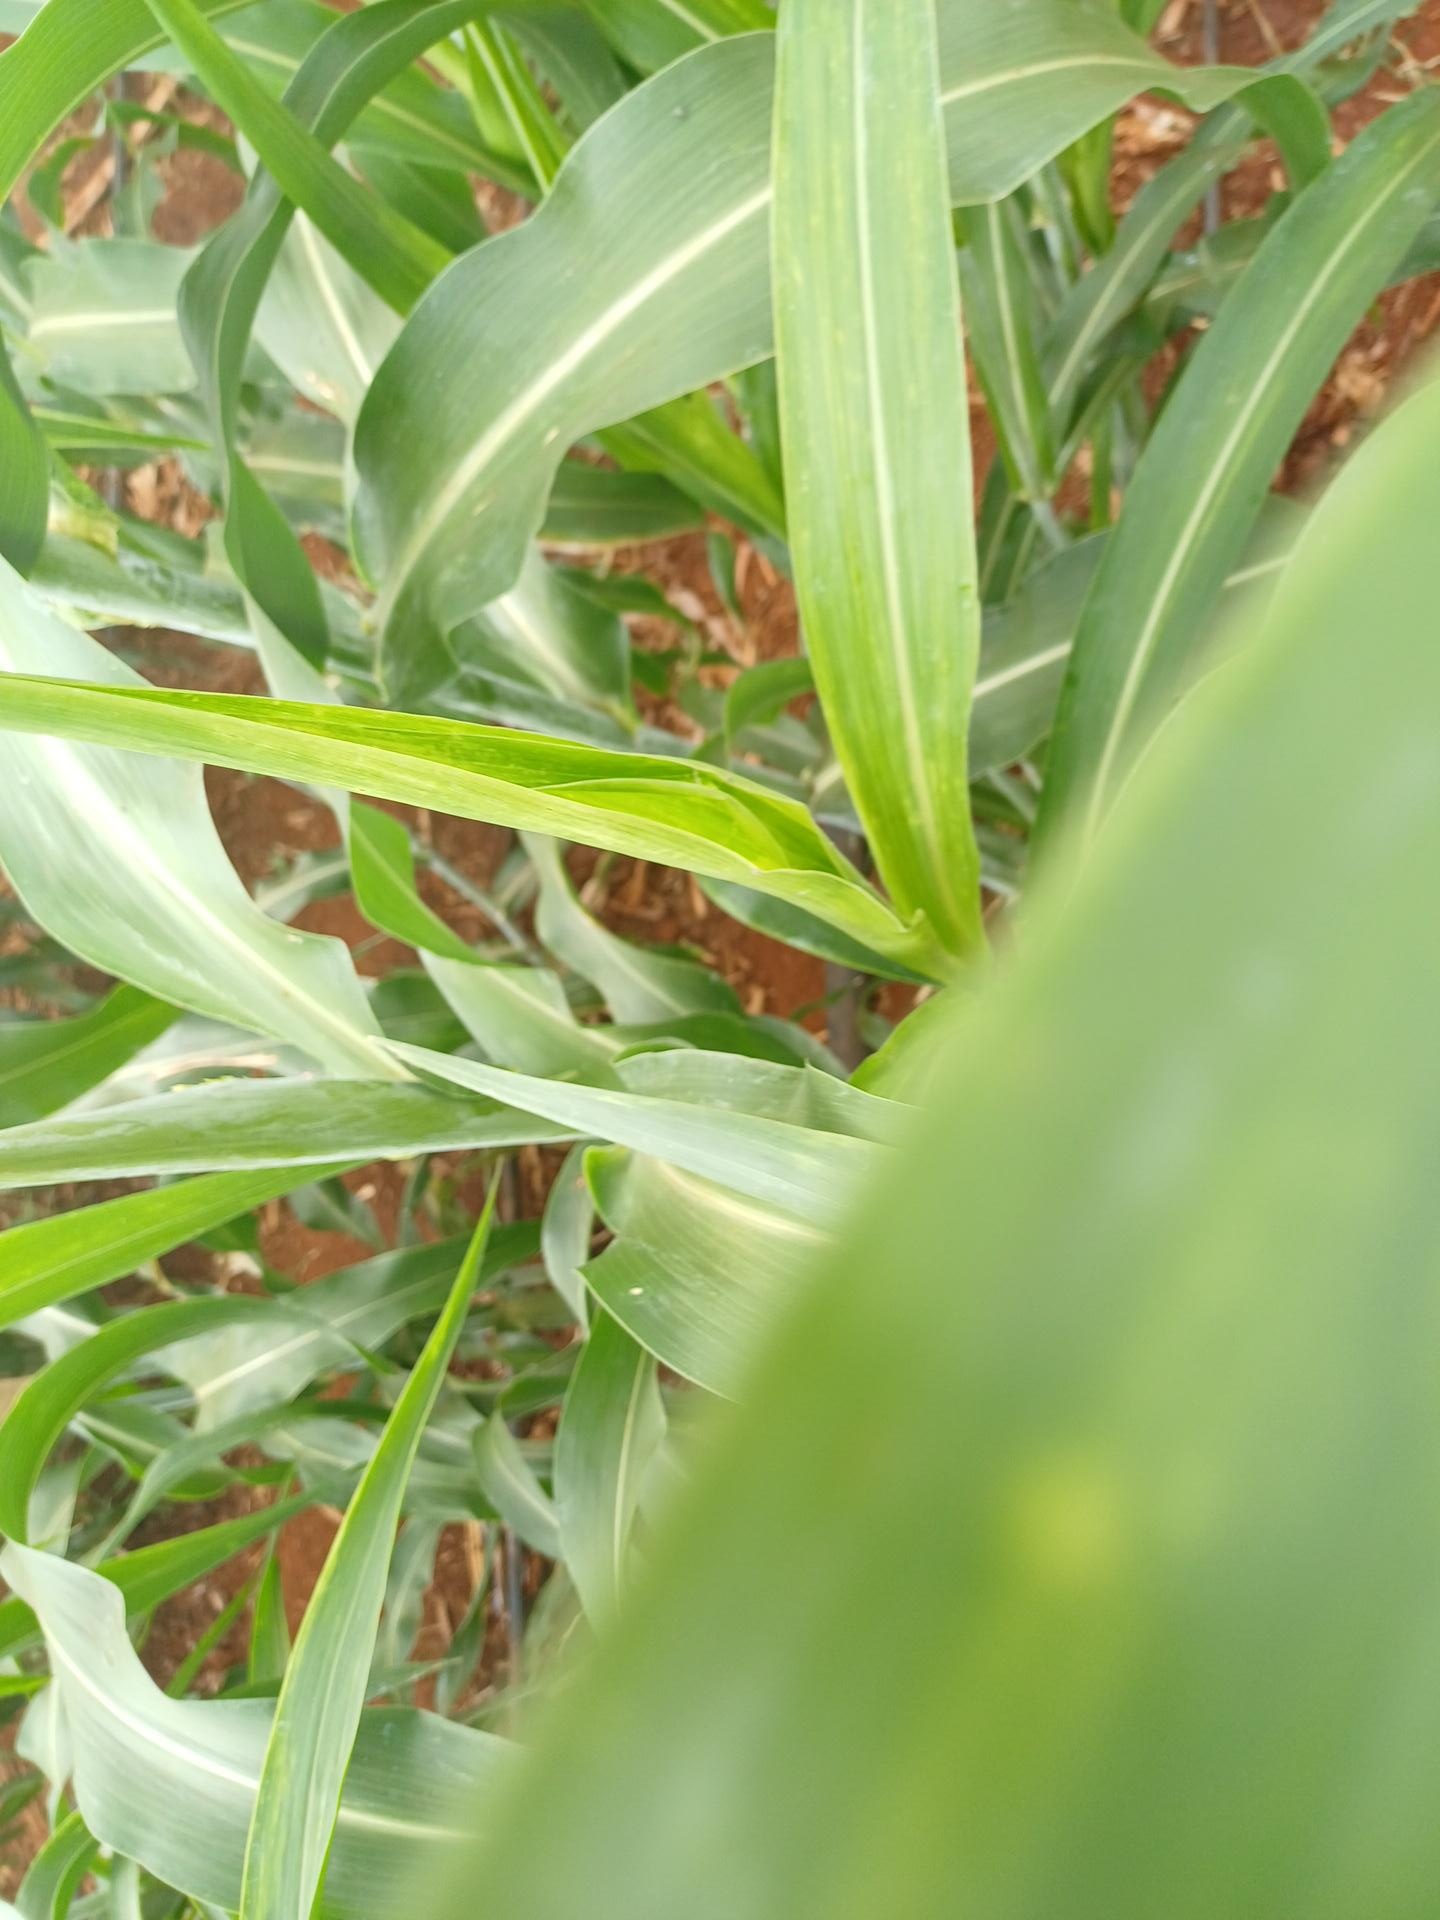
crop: sorghum
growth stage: heading tuber
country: Kenya
